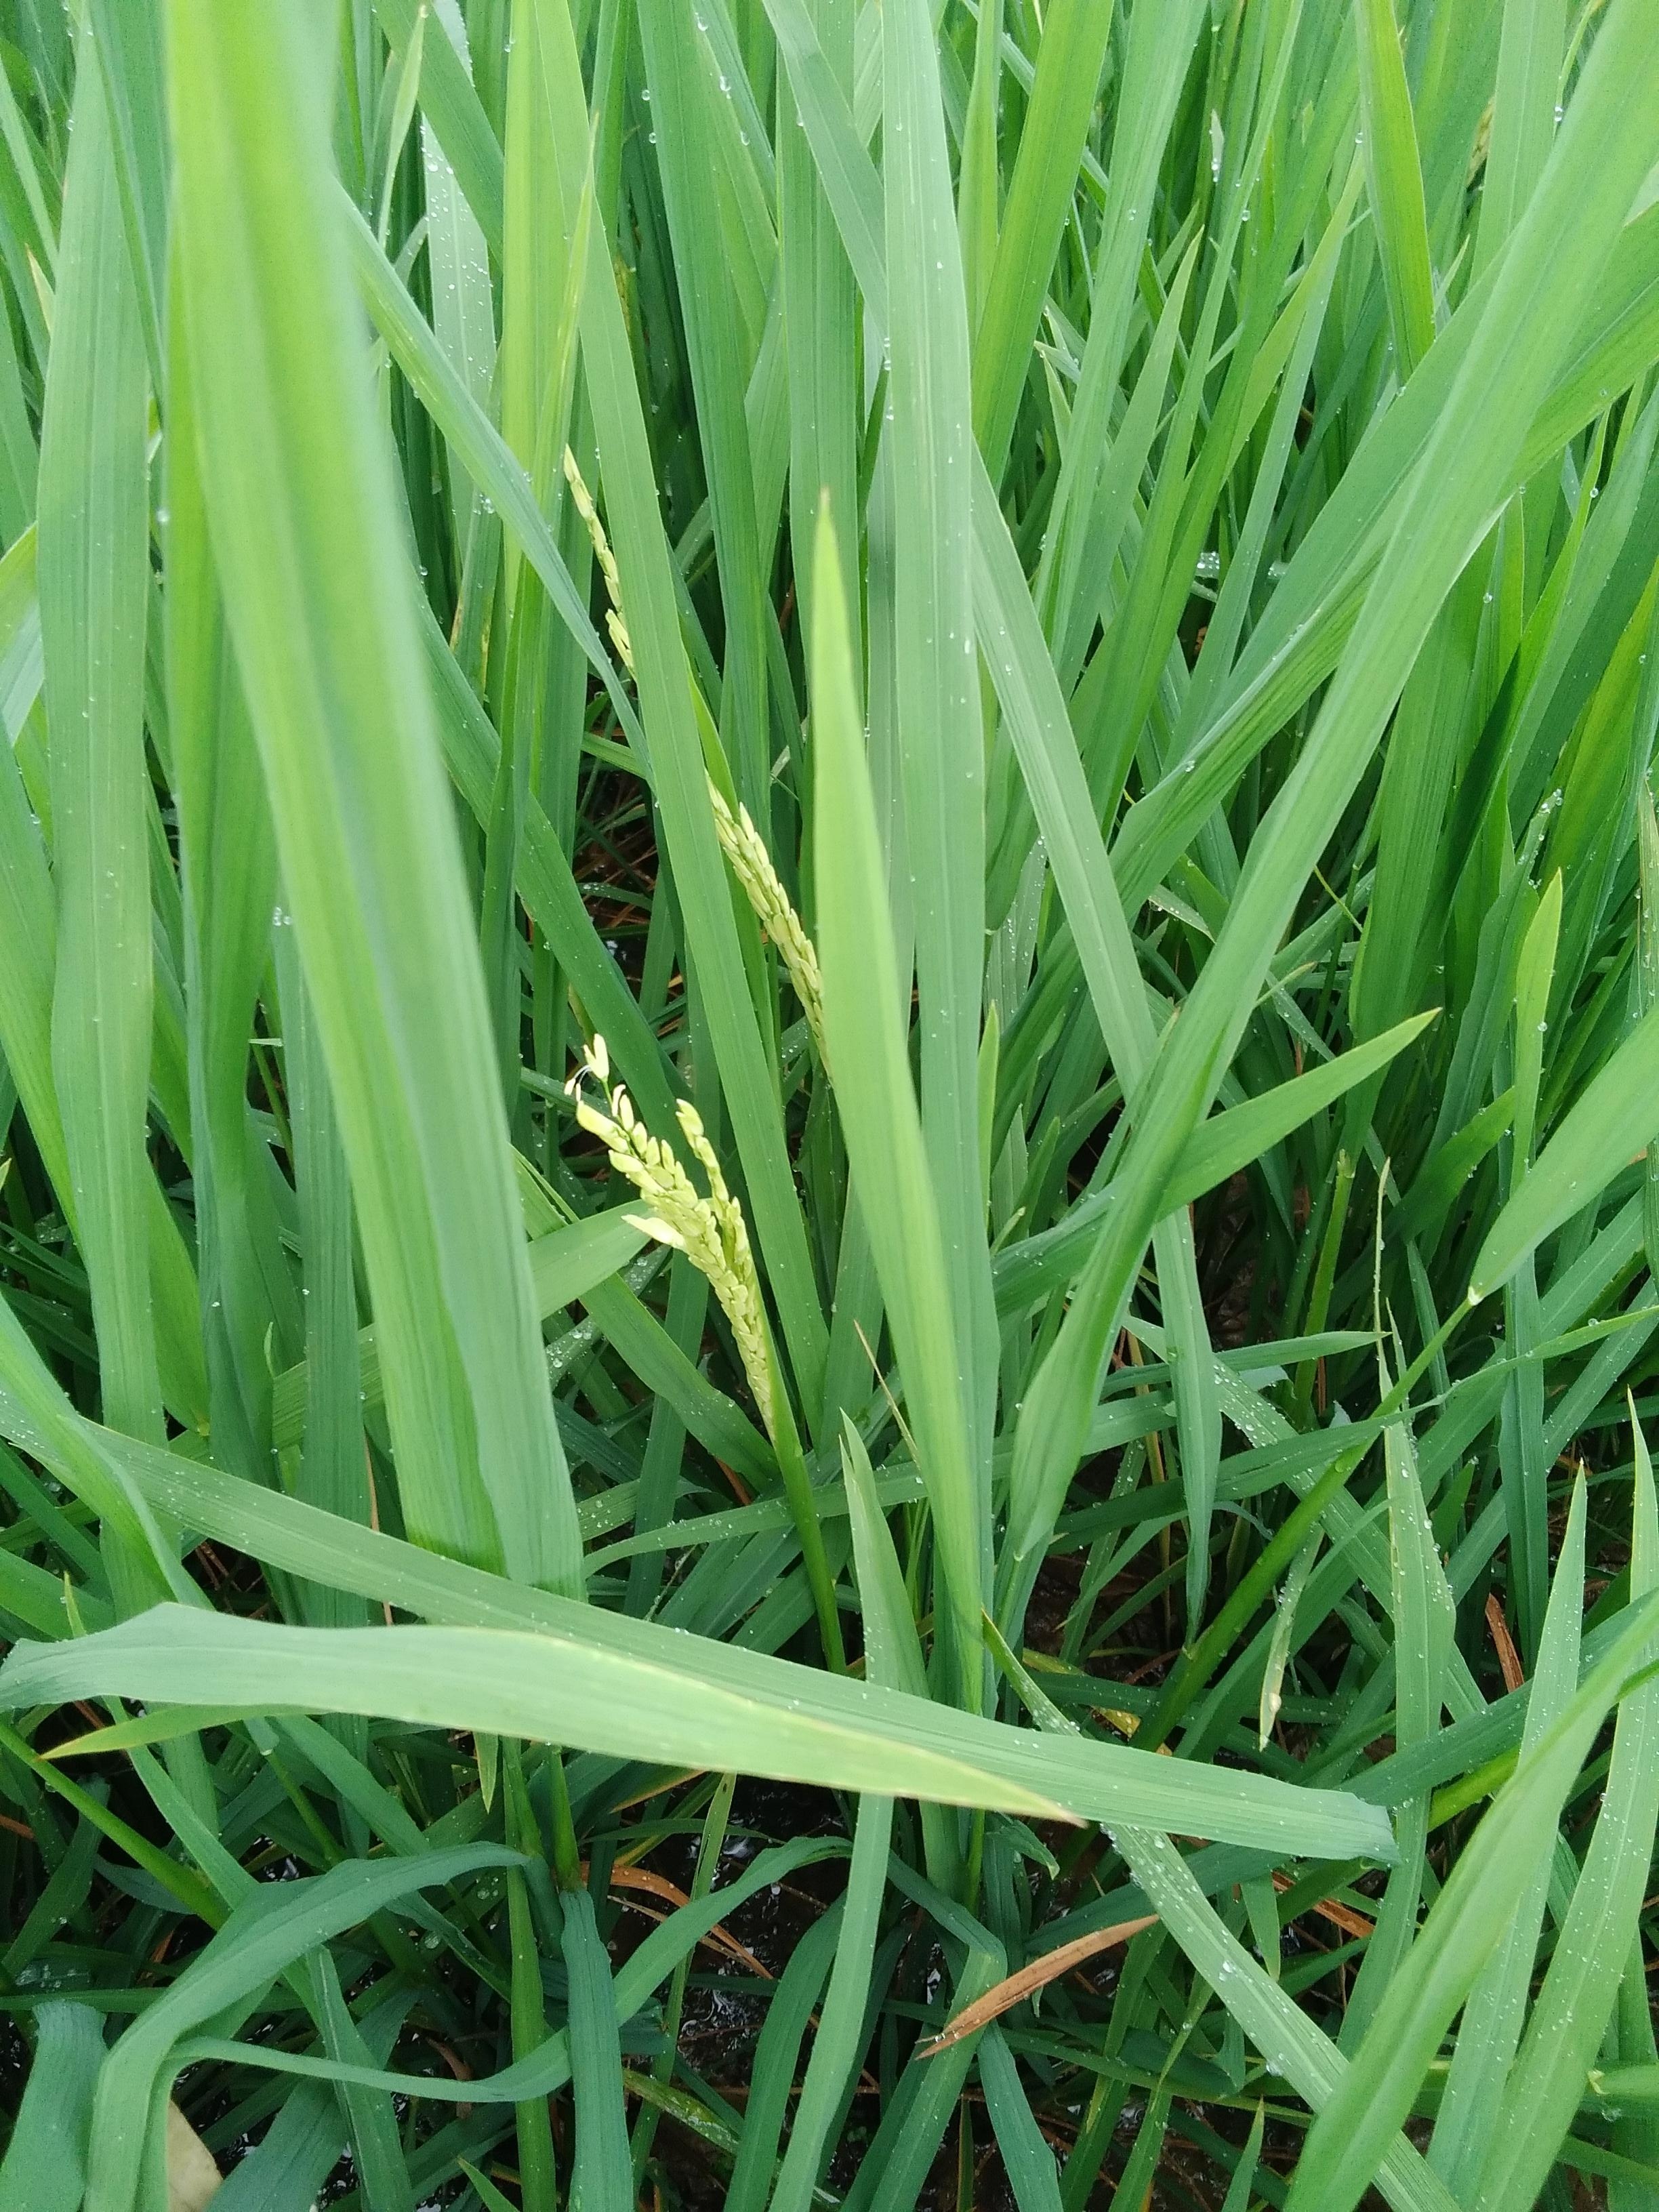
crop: rice
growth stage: heading
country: Nigeria
